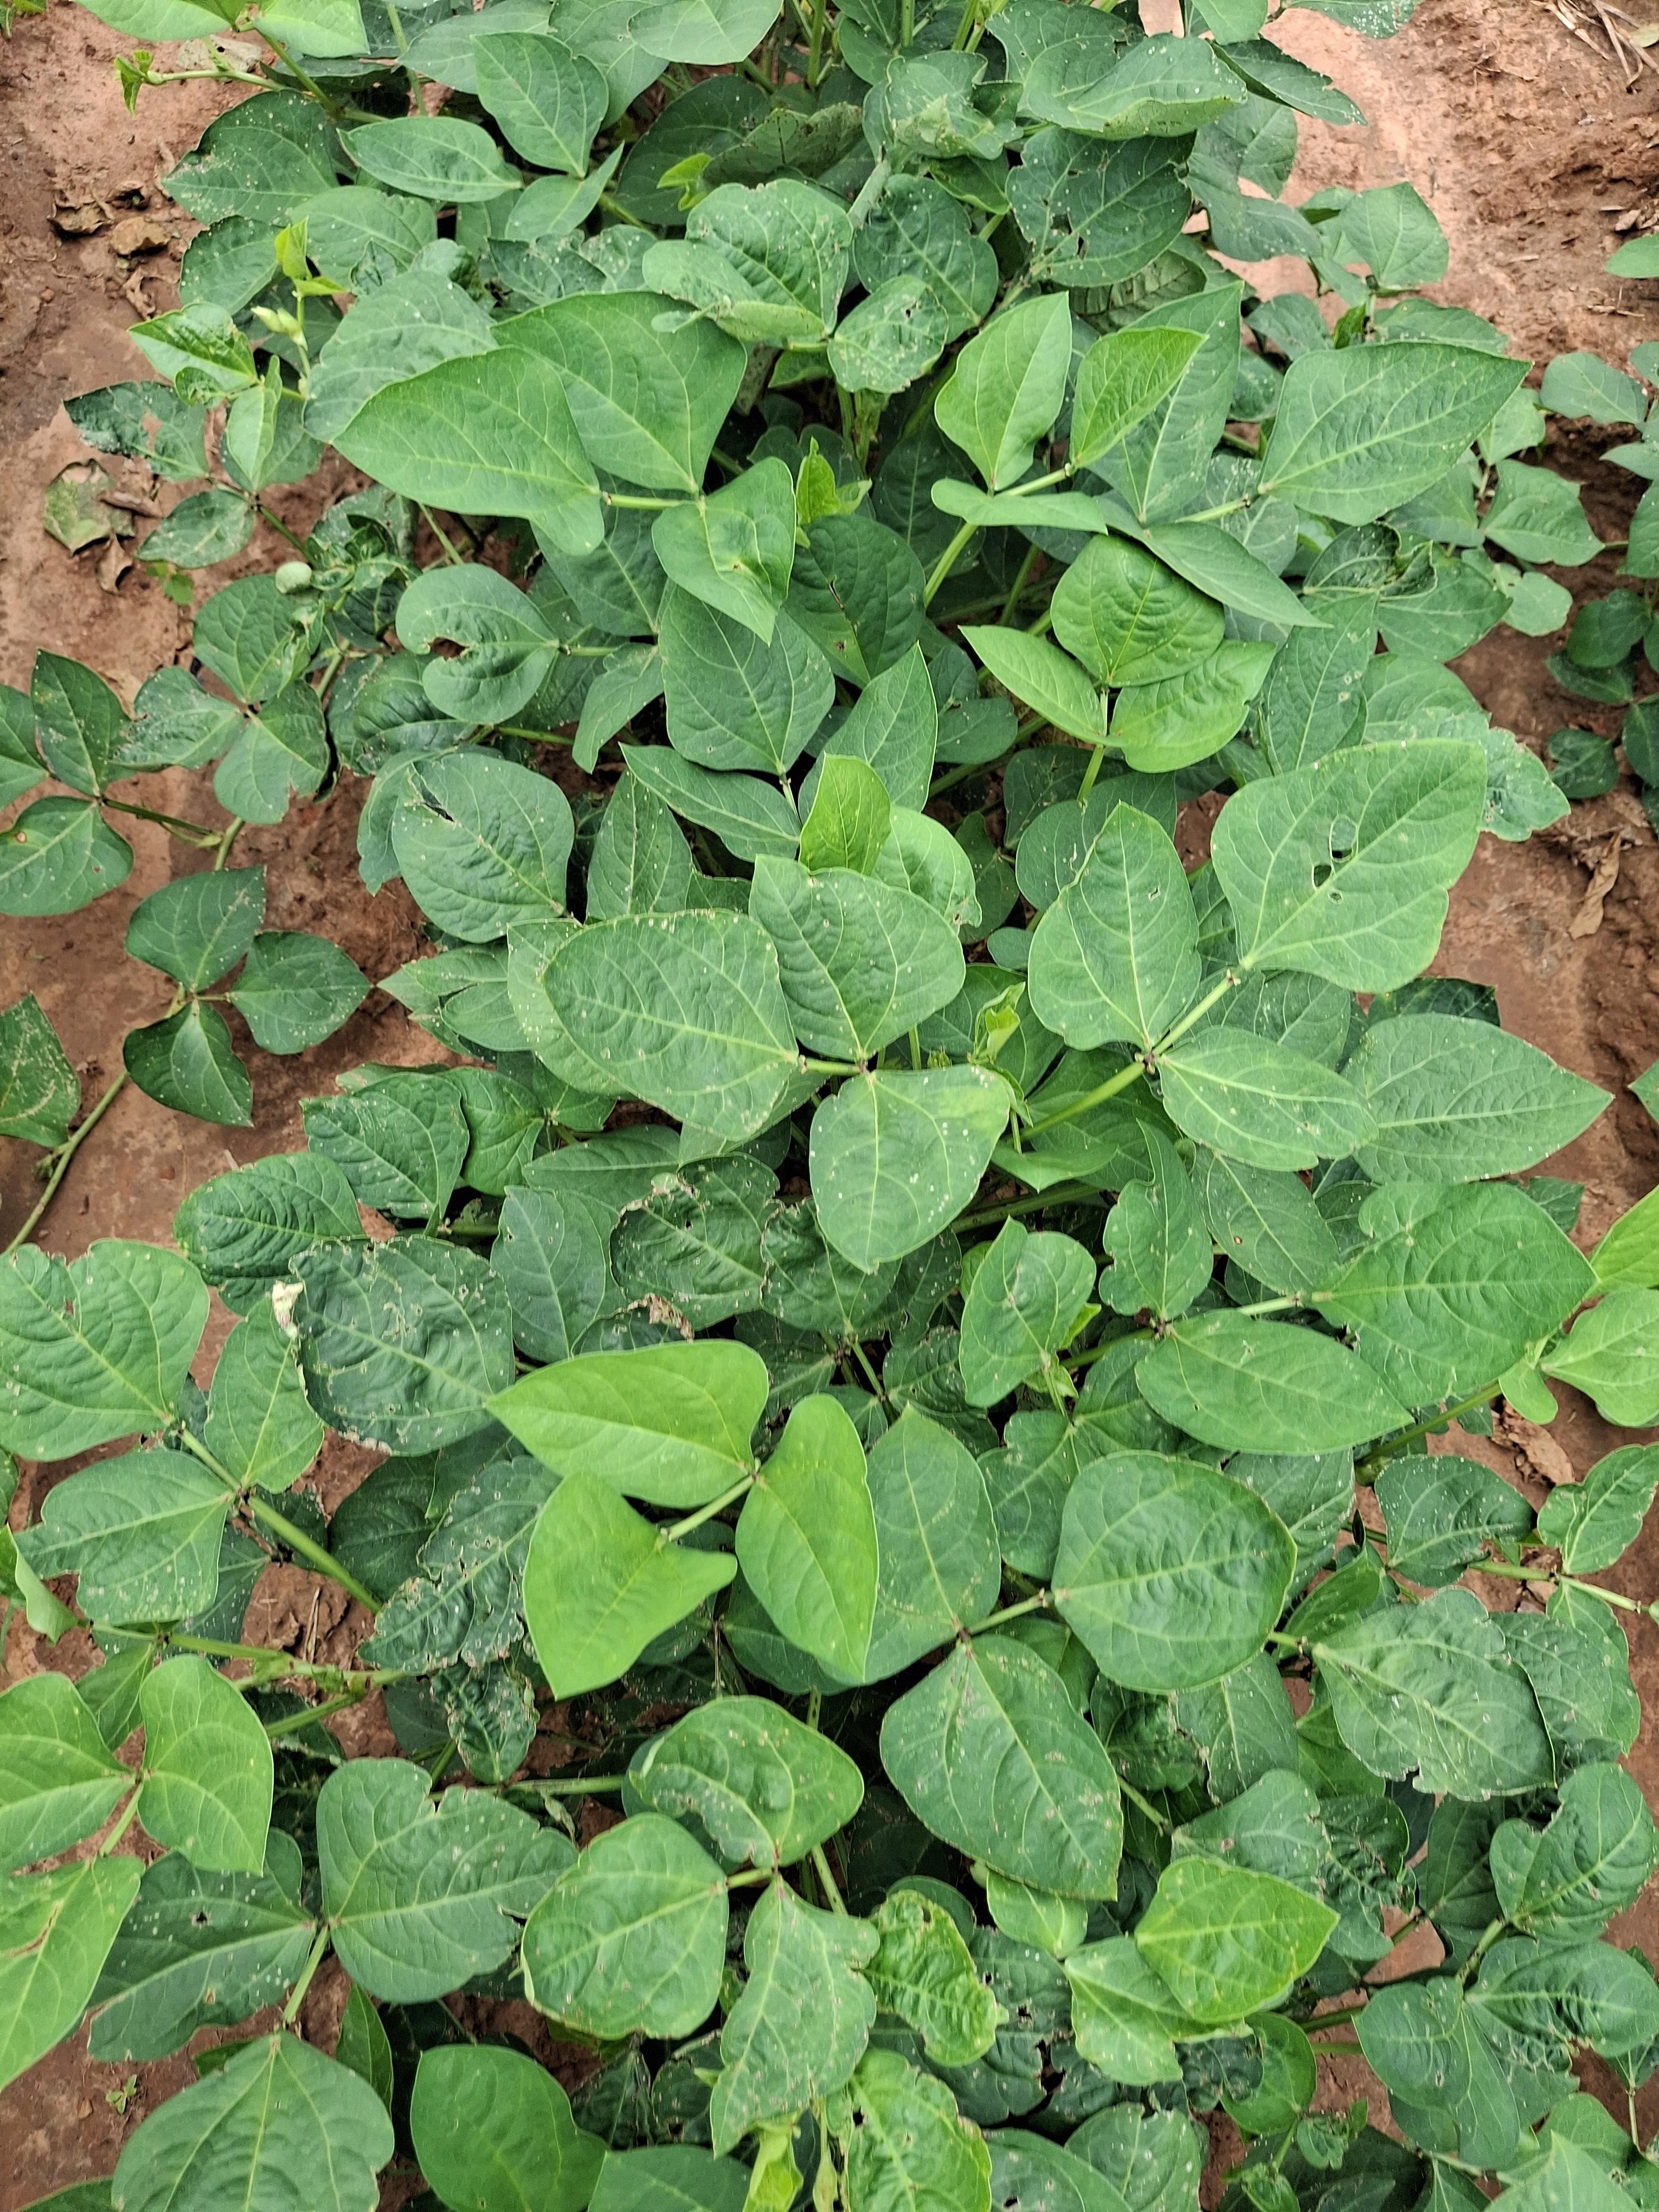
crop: cowpea
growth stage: flowering
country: Nigeria
